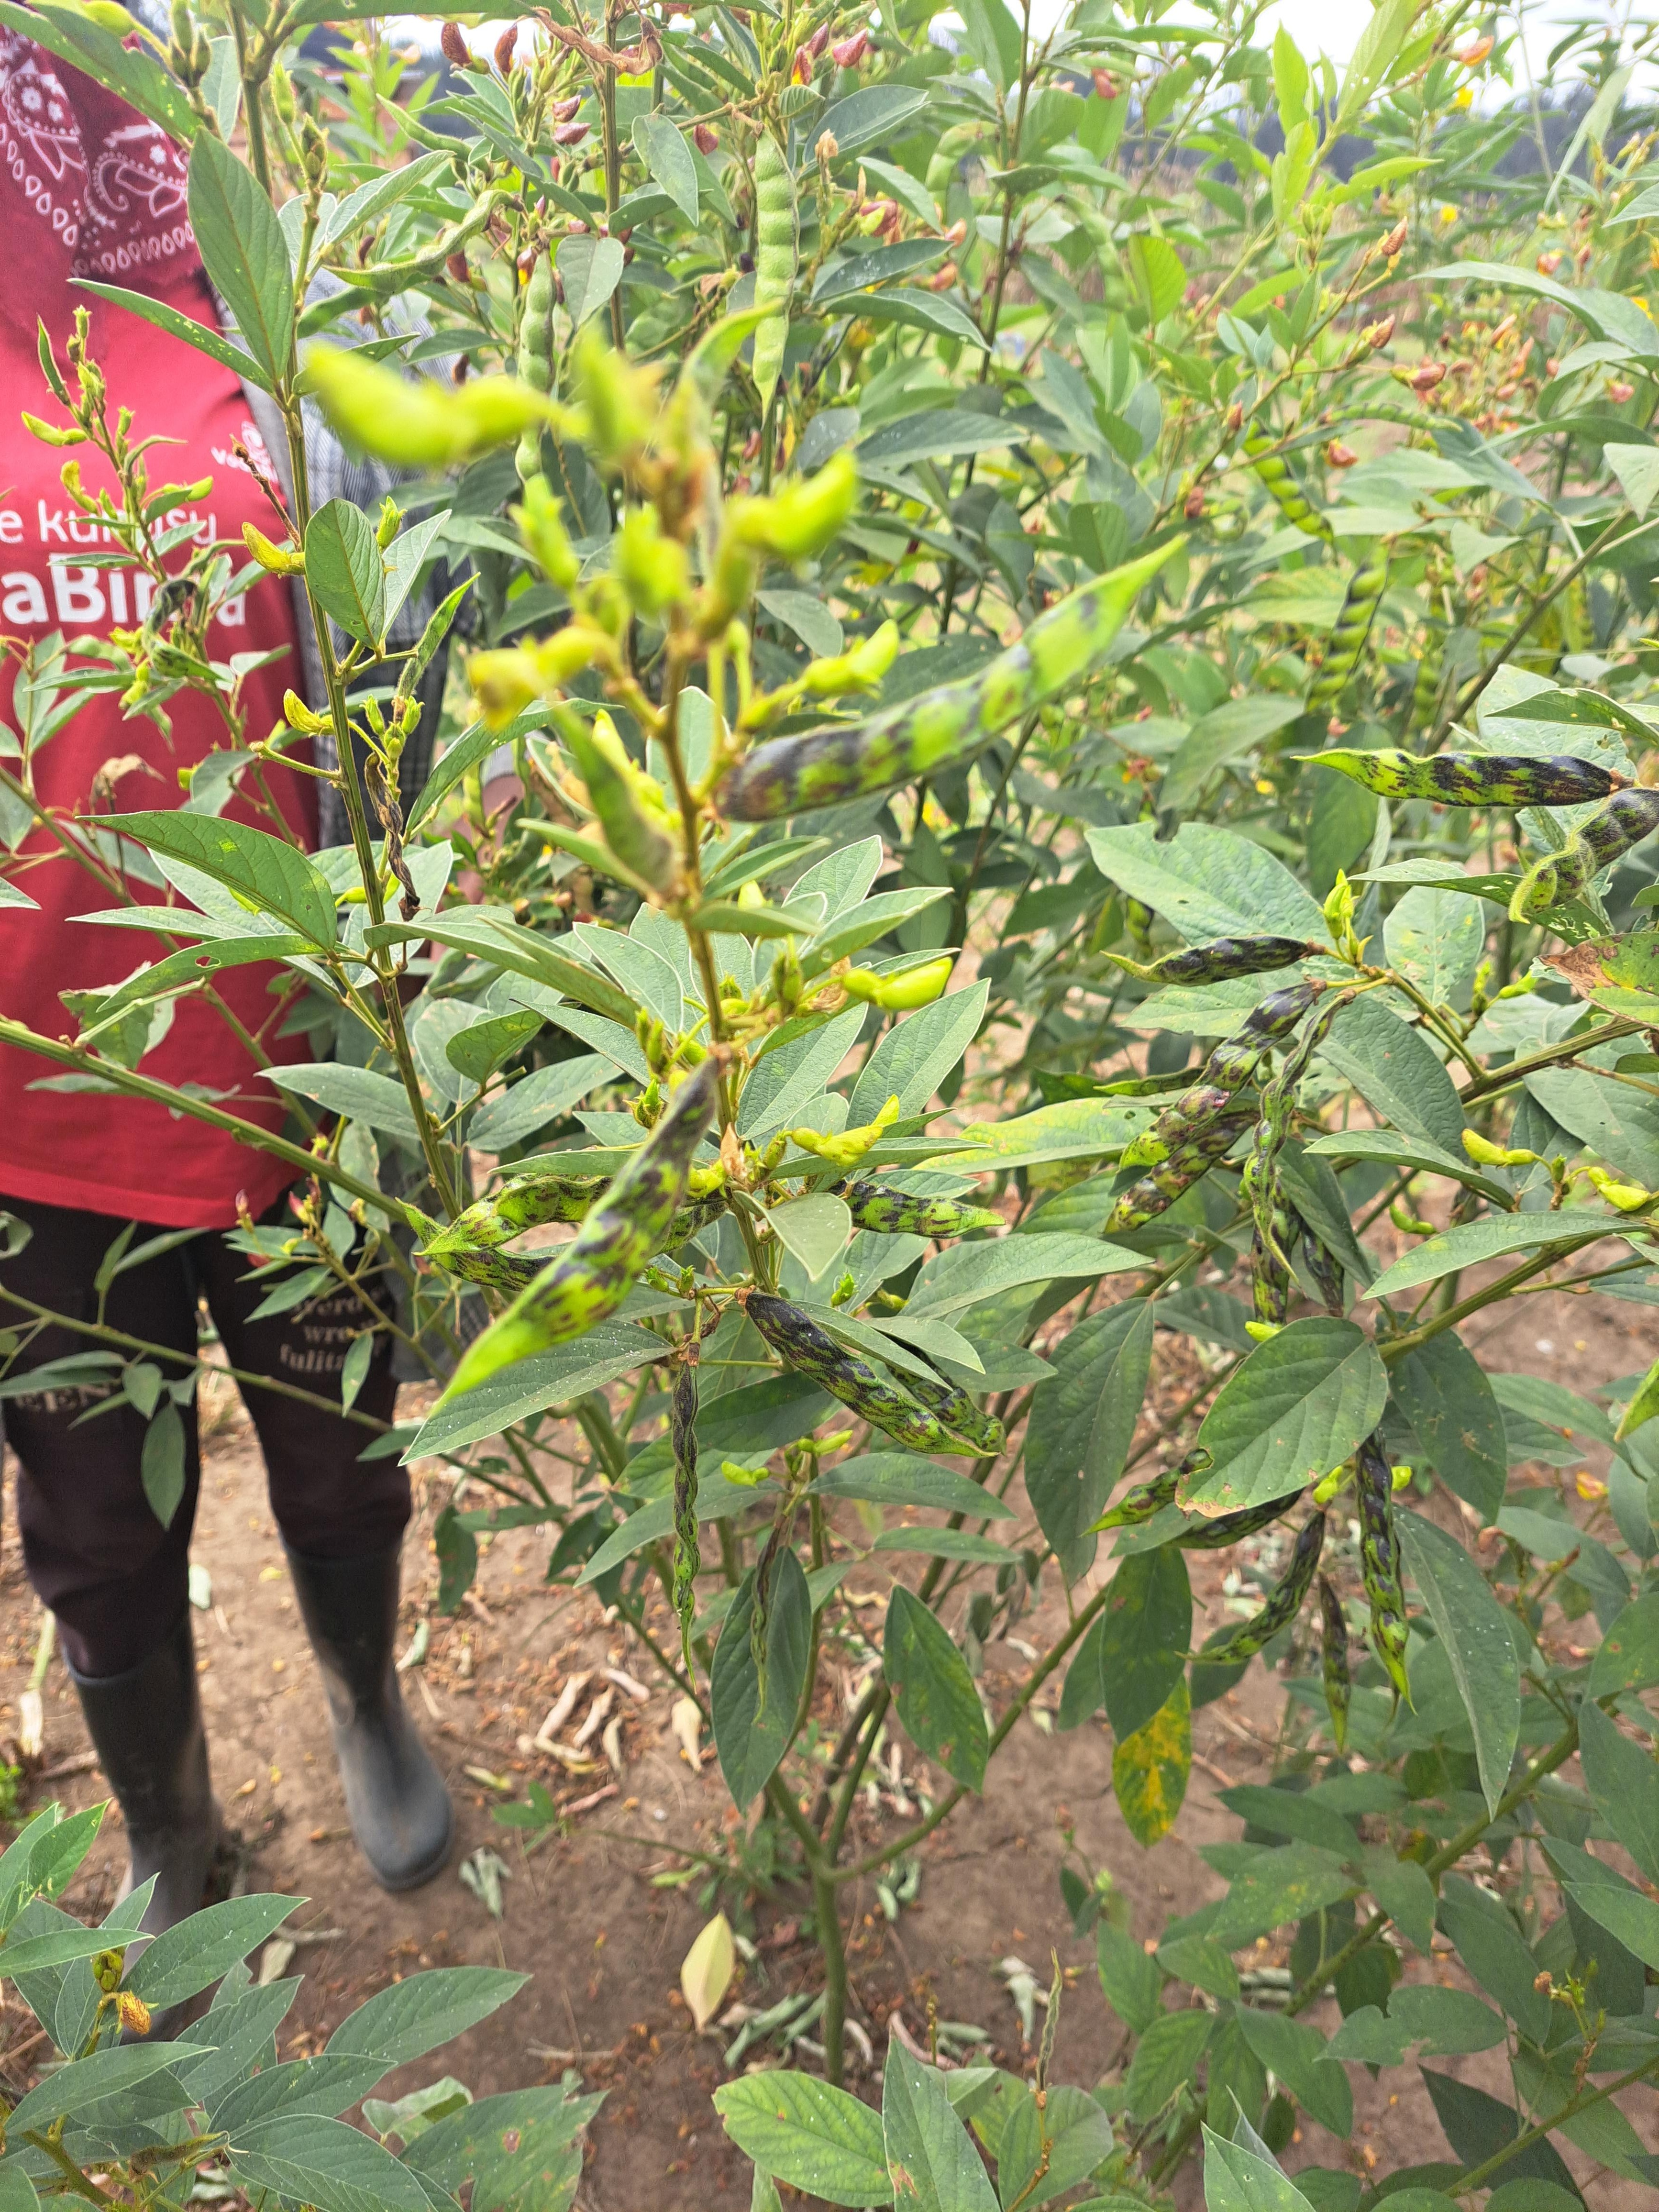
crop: pigeonpea
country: Tanzania
